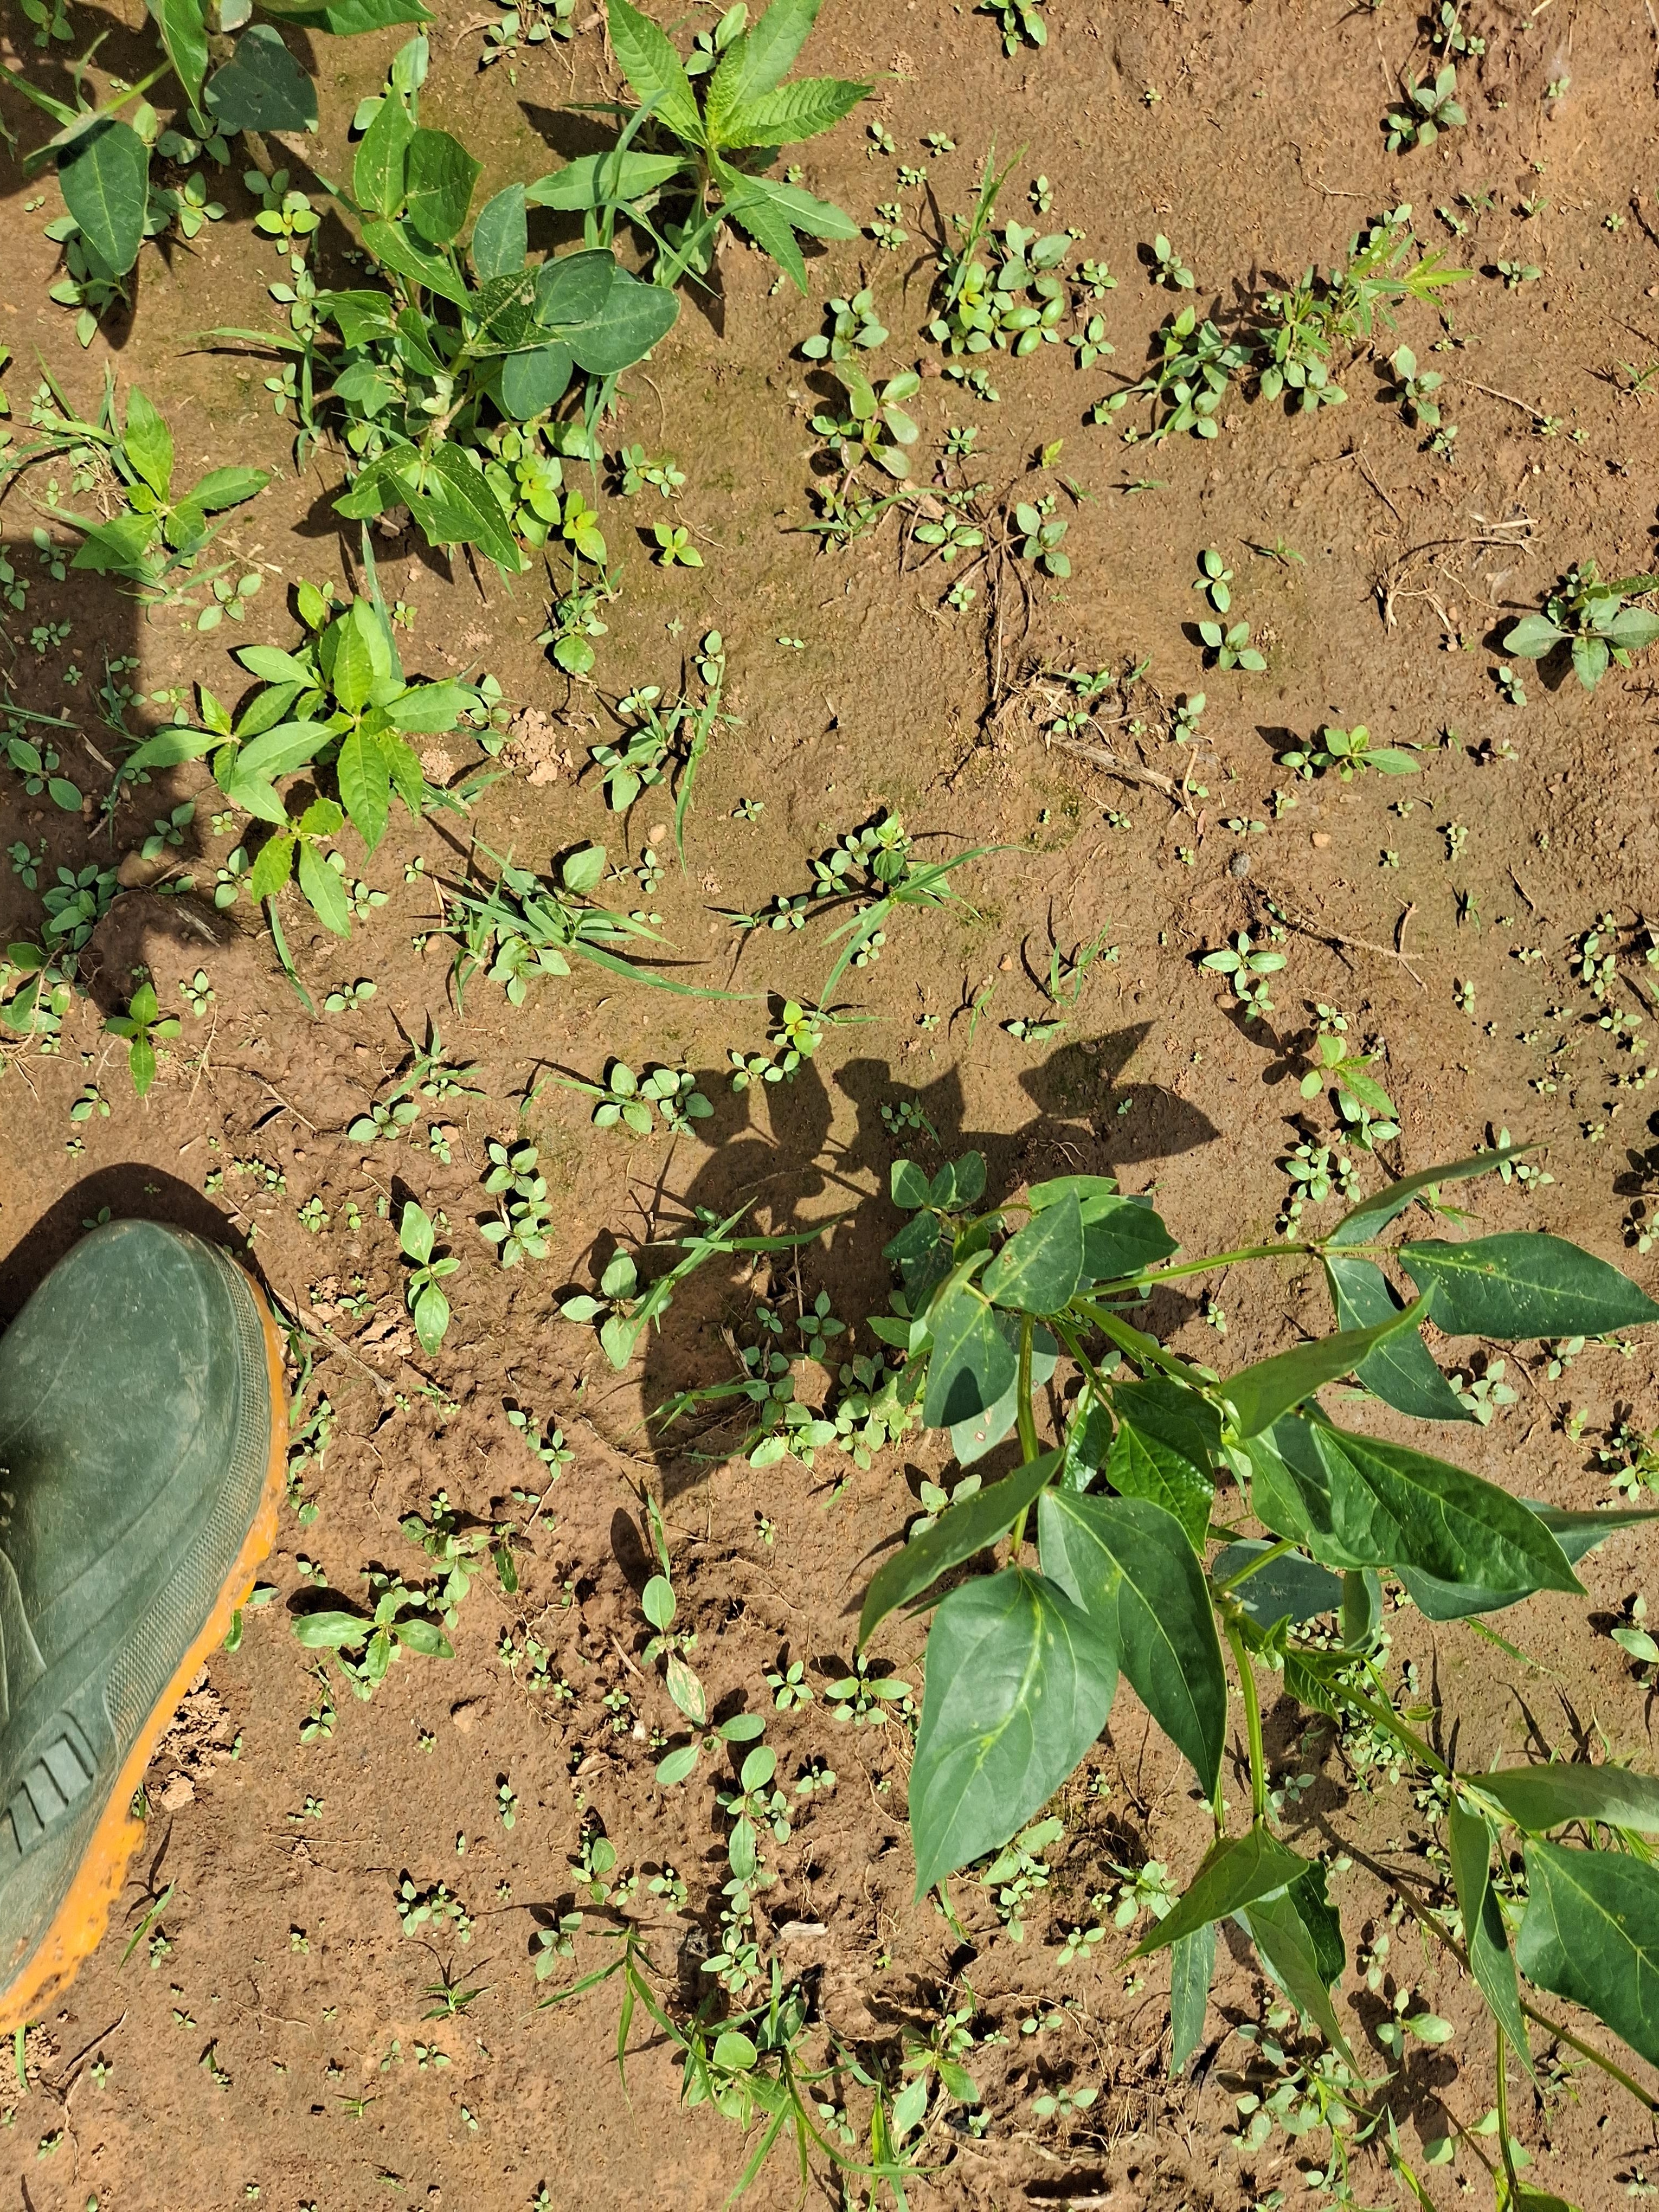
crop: cowpea
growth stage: sprouting emergence
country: Nigeria
